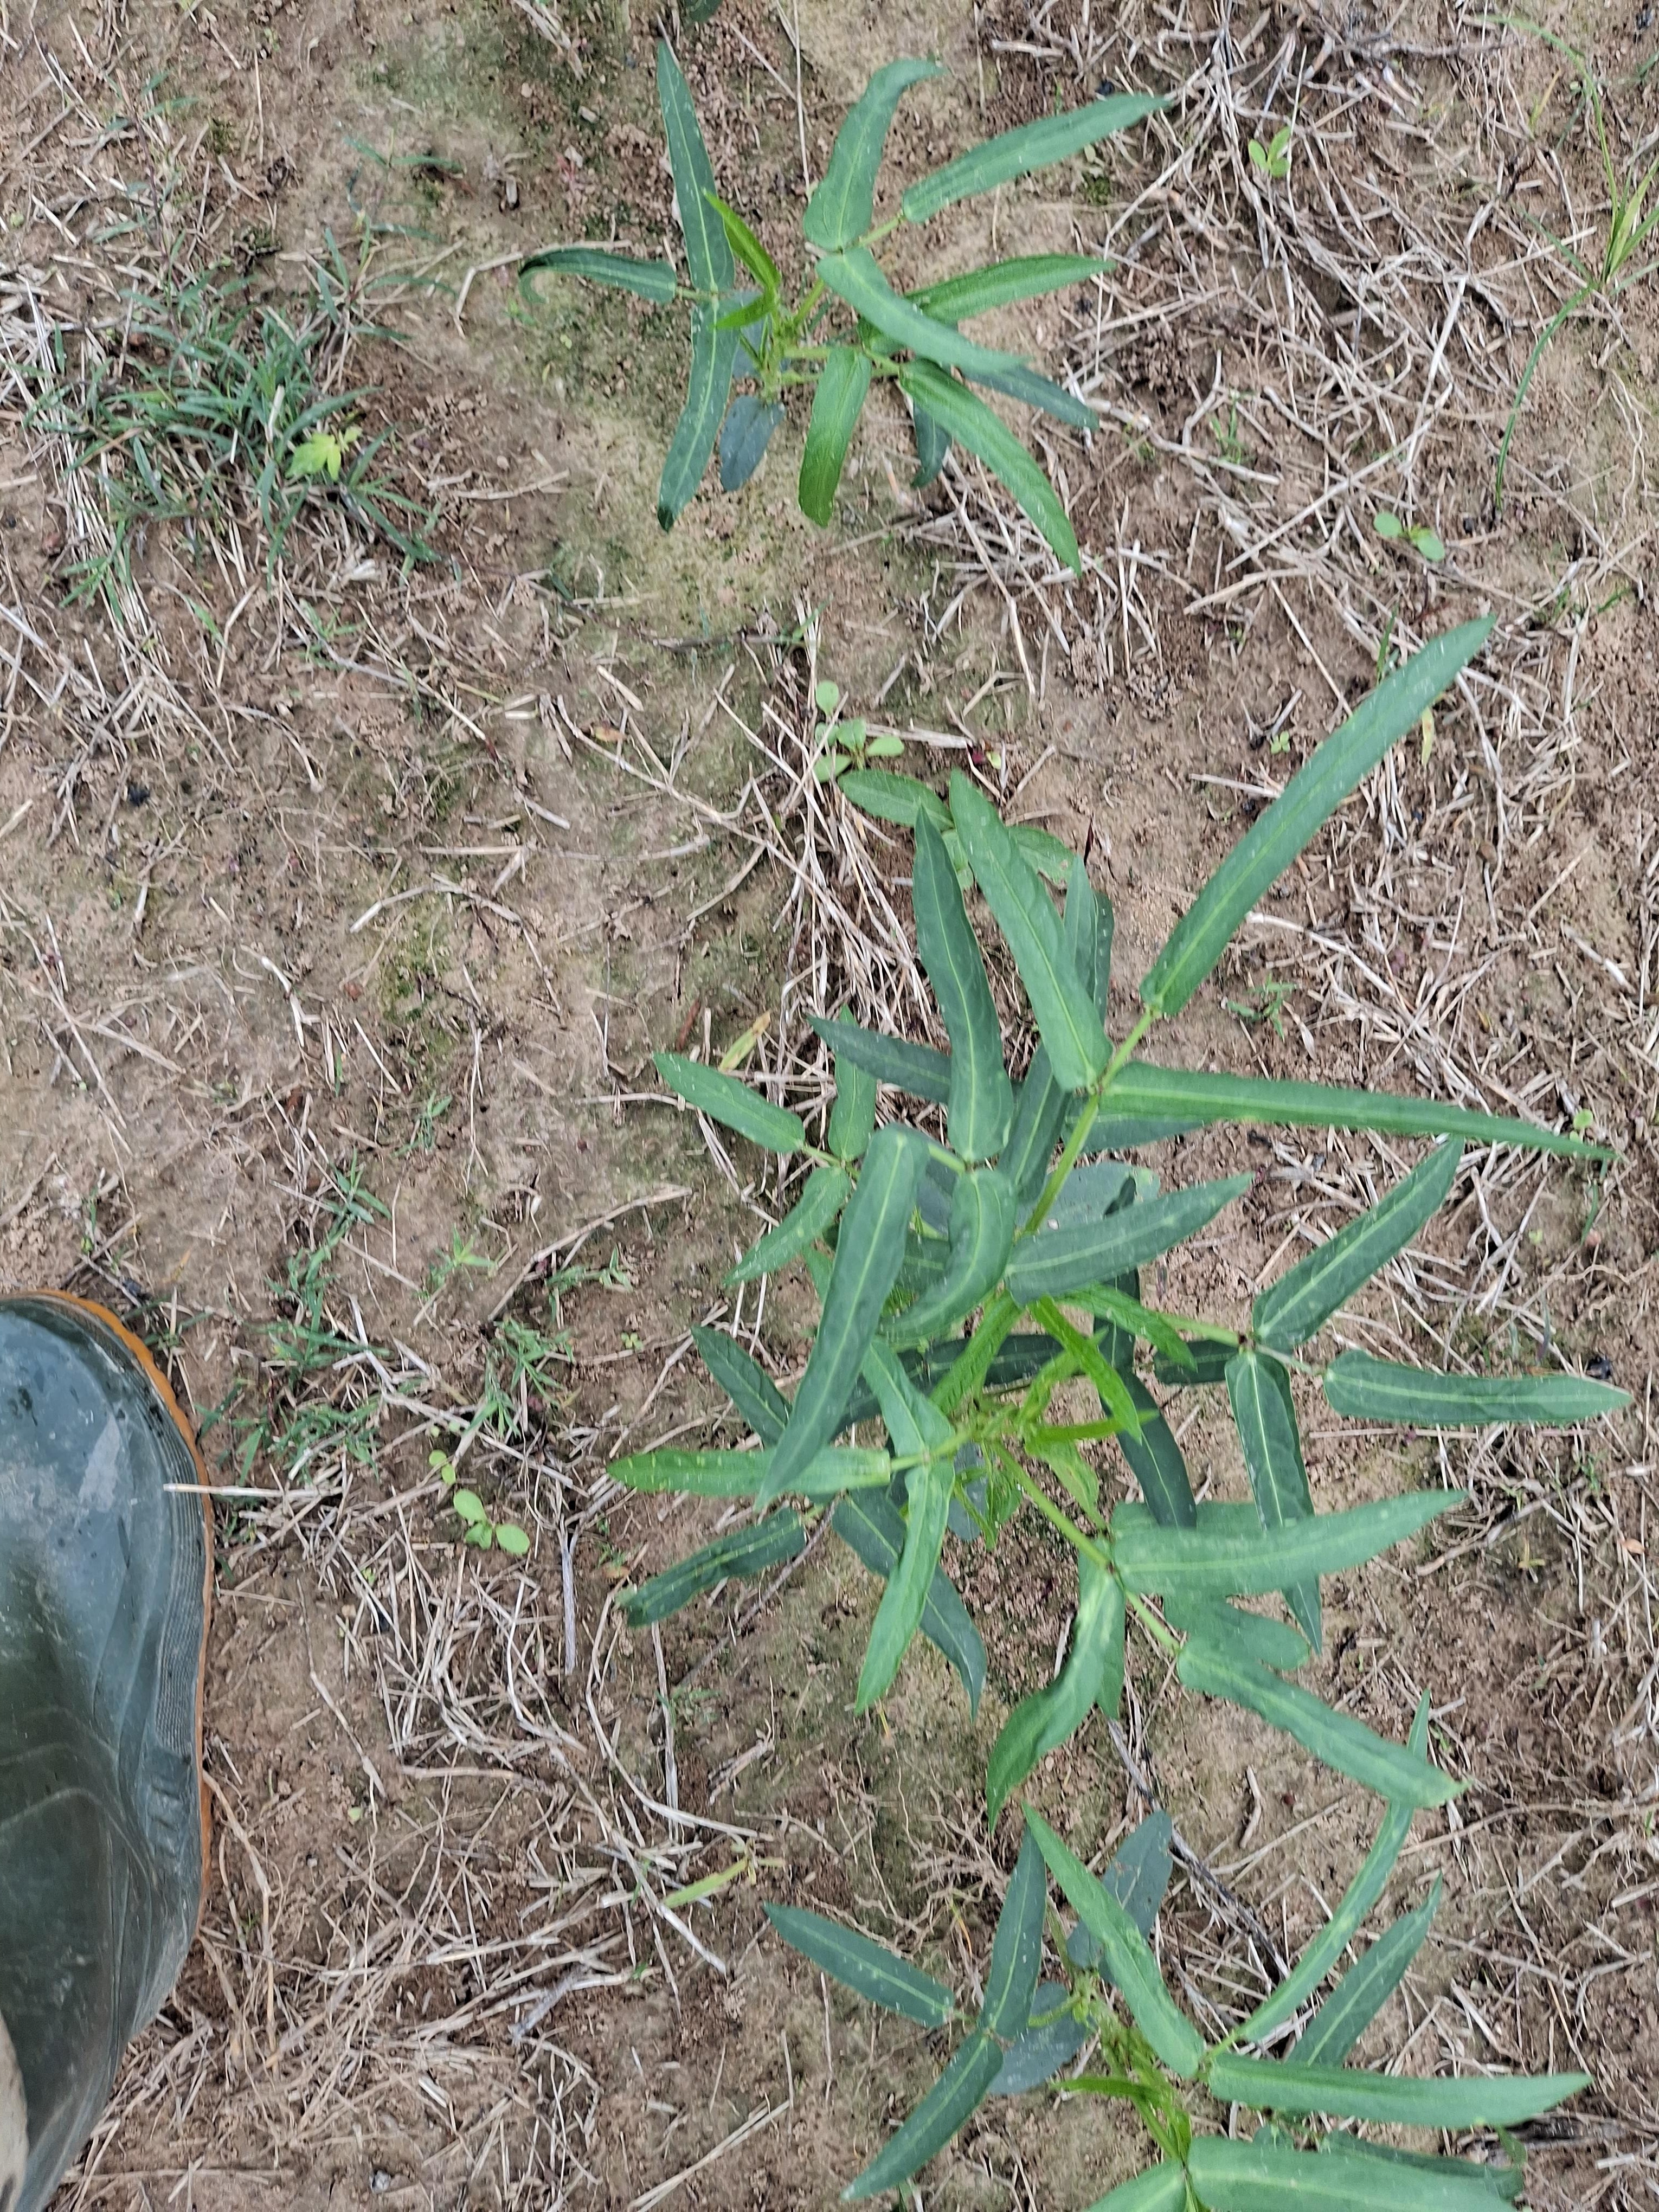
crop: cowpea
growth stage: emergence
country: Nigeria
